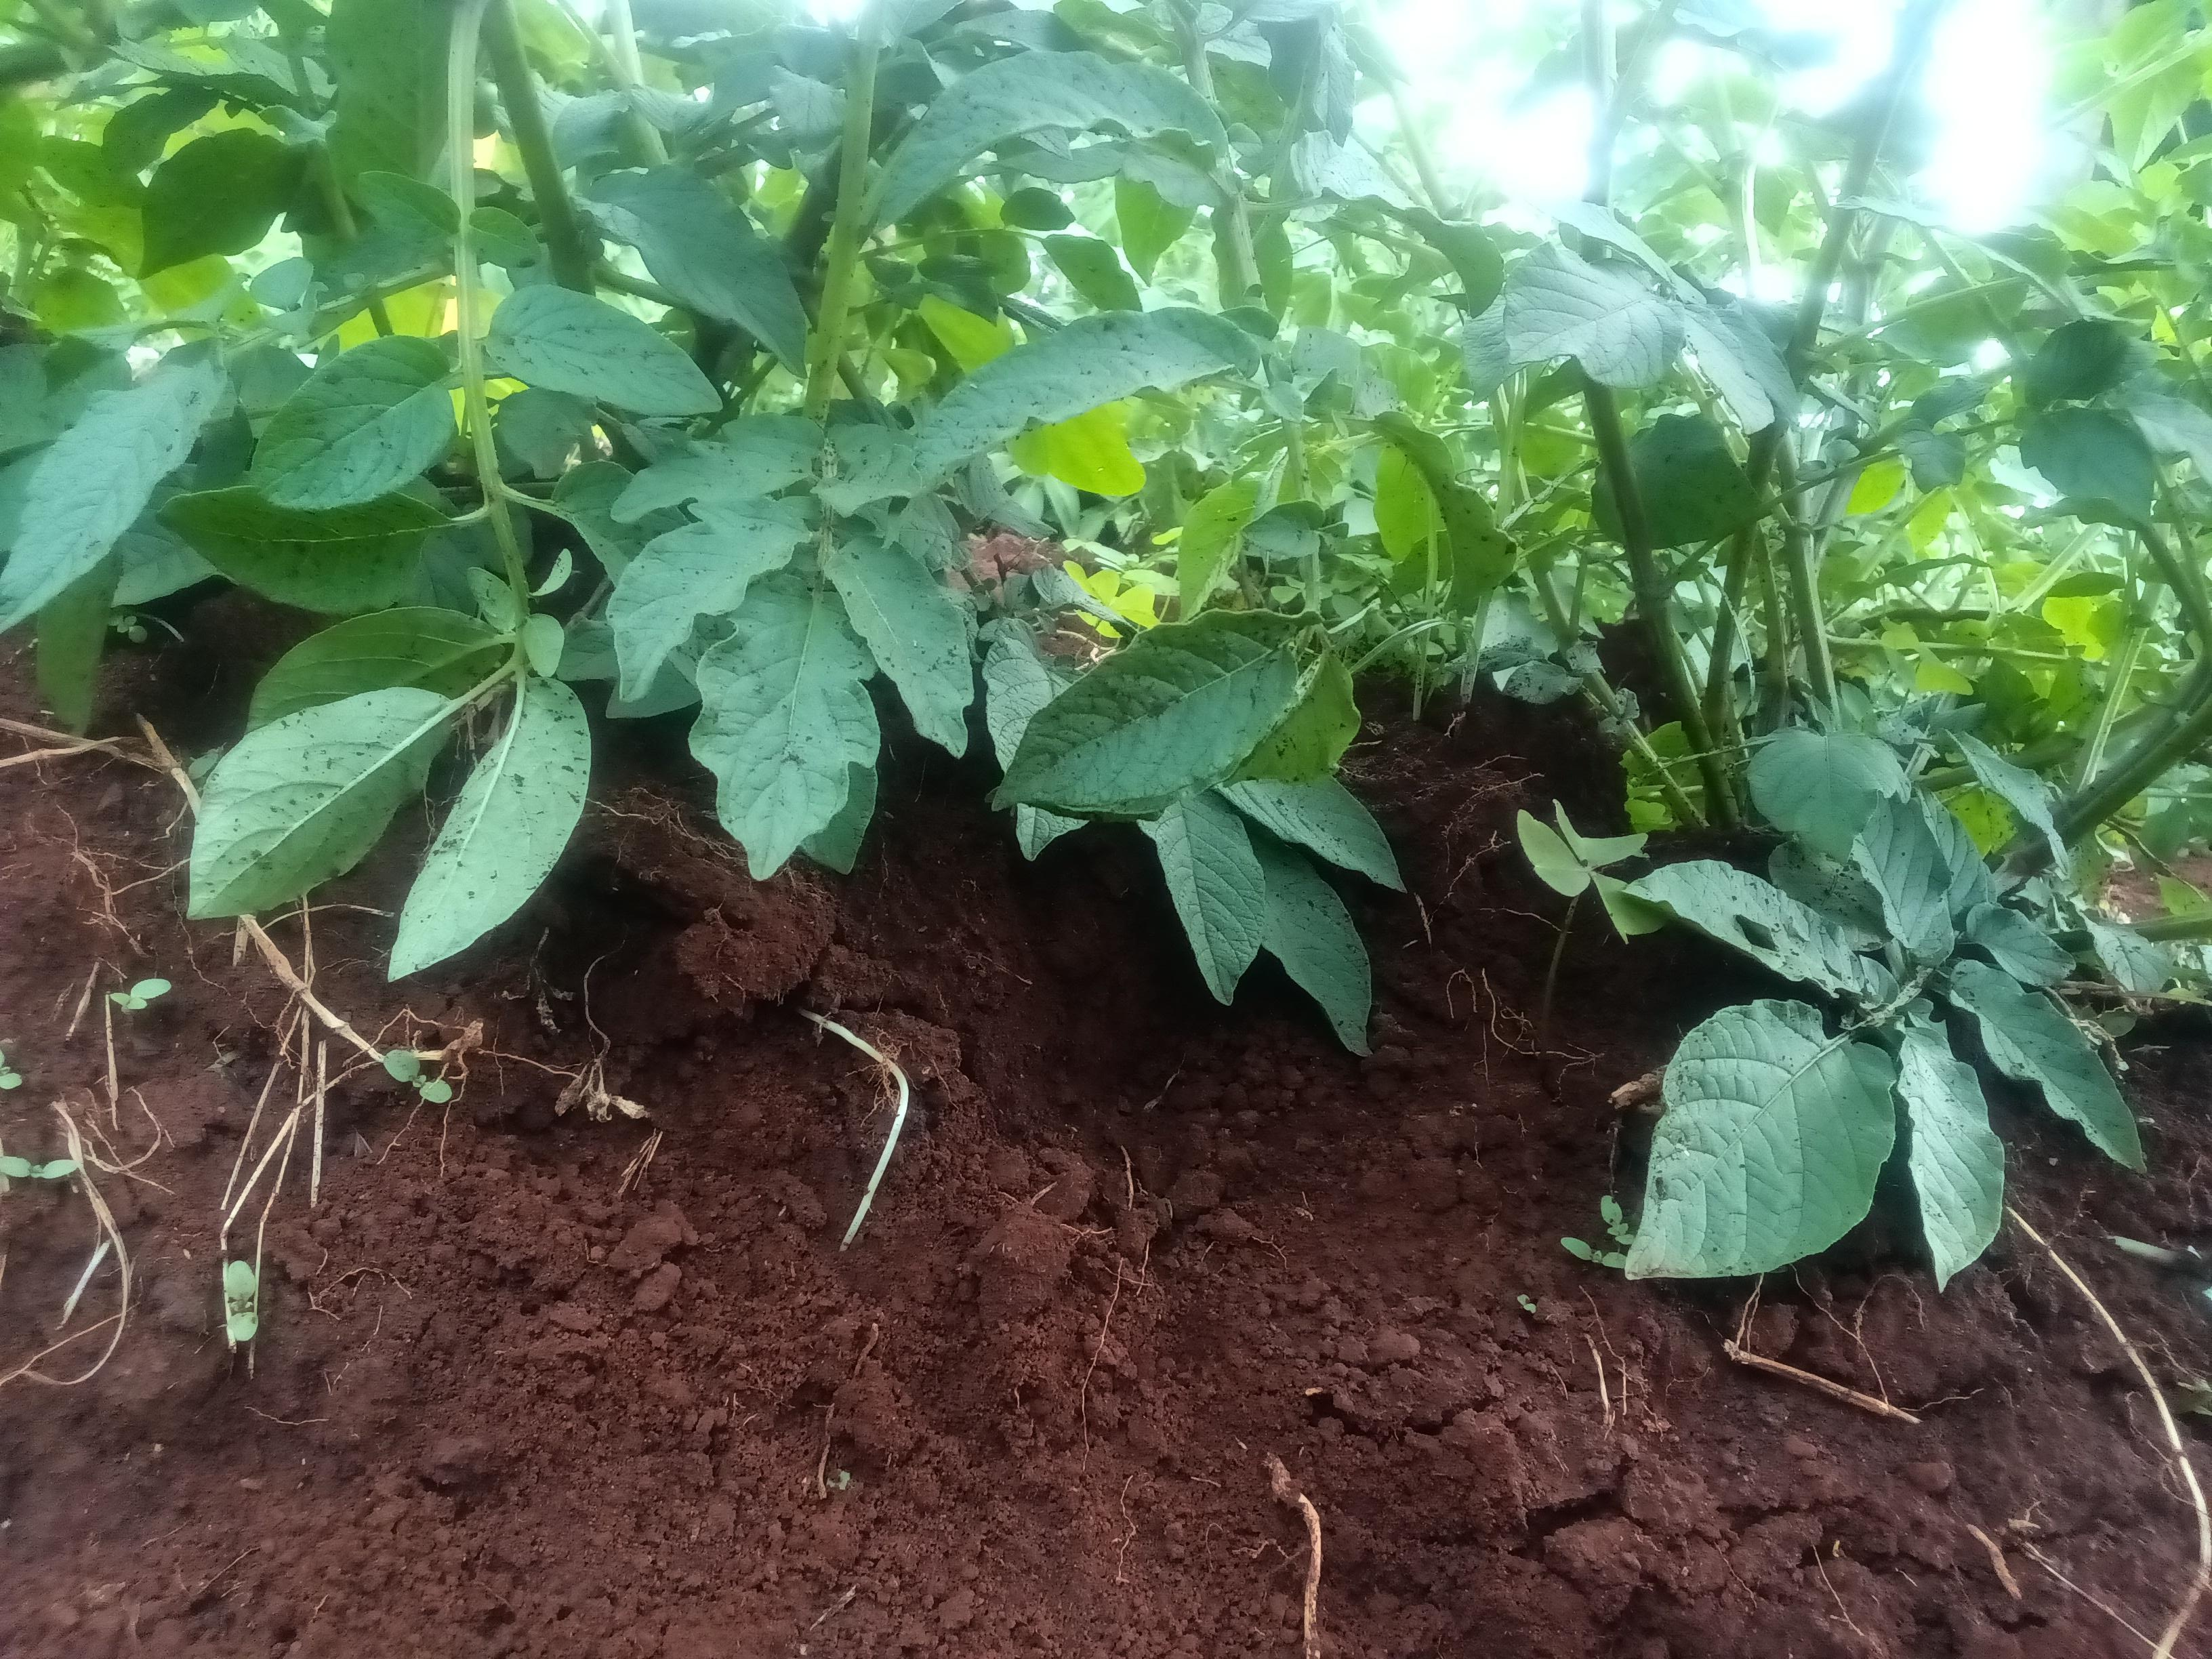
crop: potato
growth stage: flowering
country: Kenya
